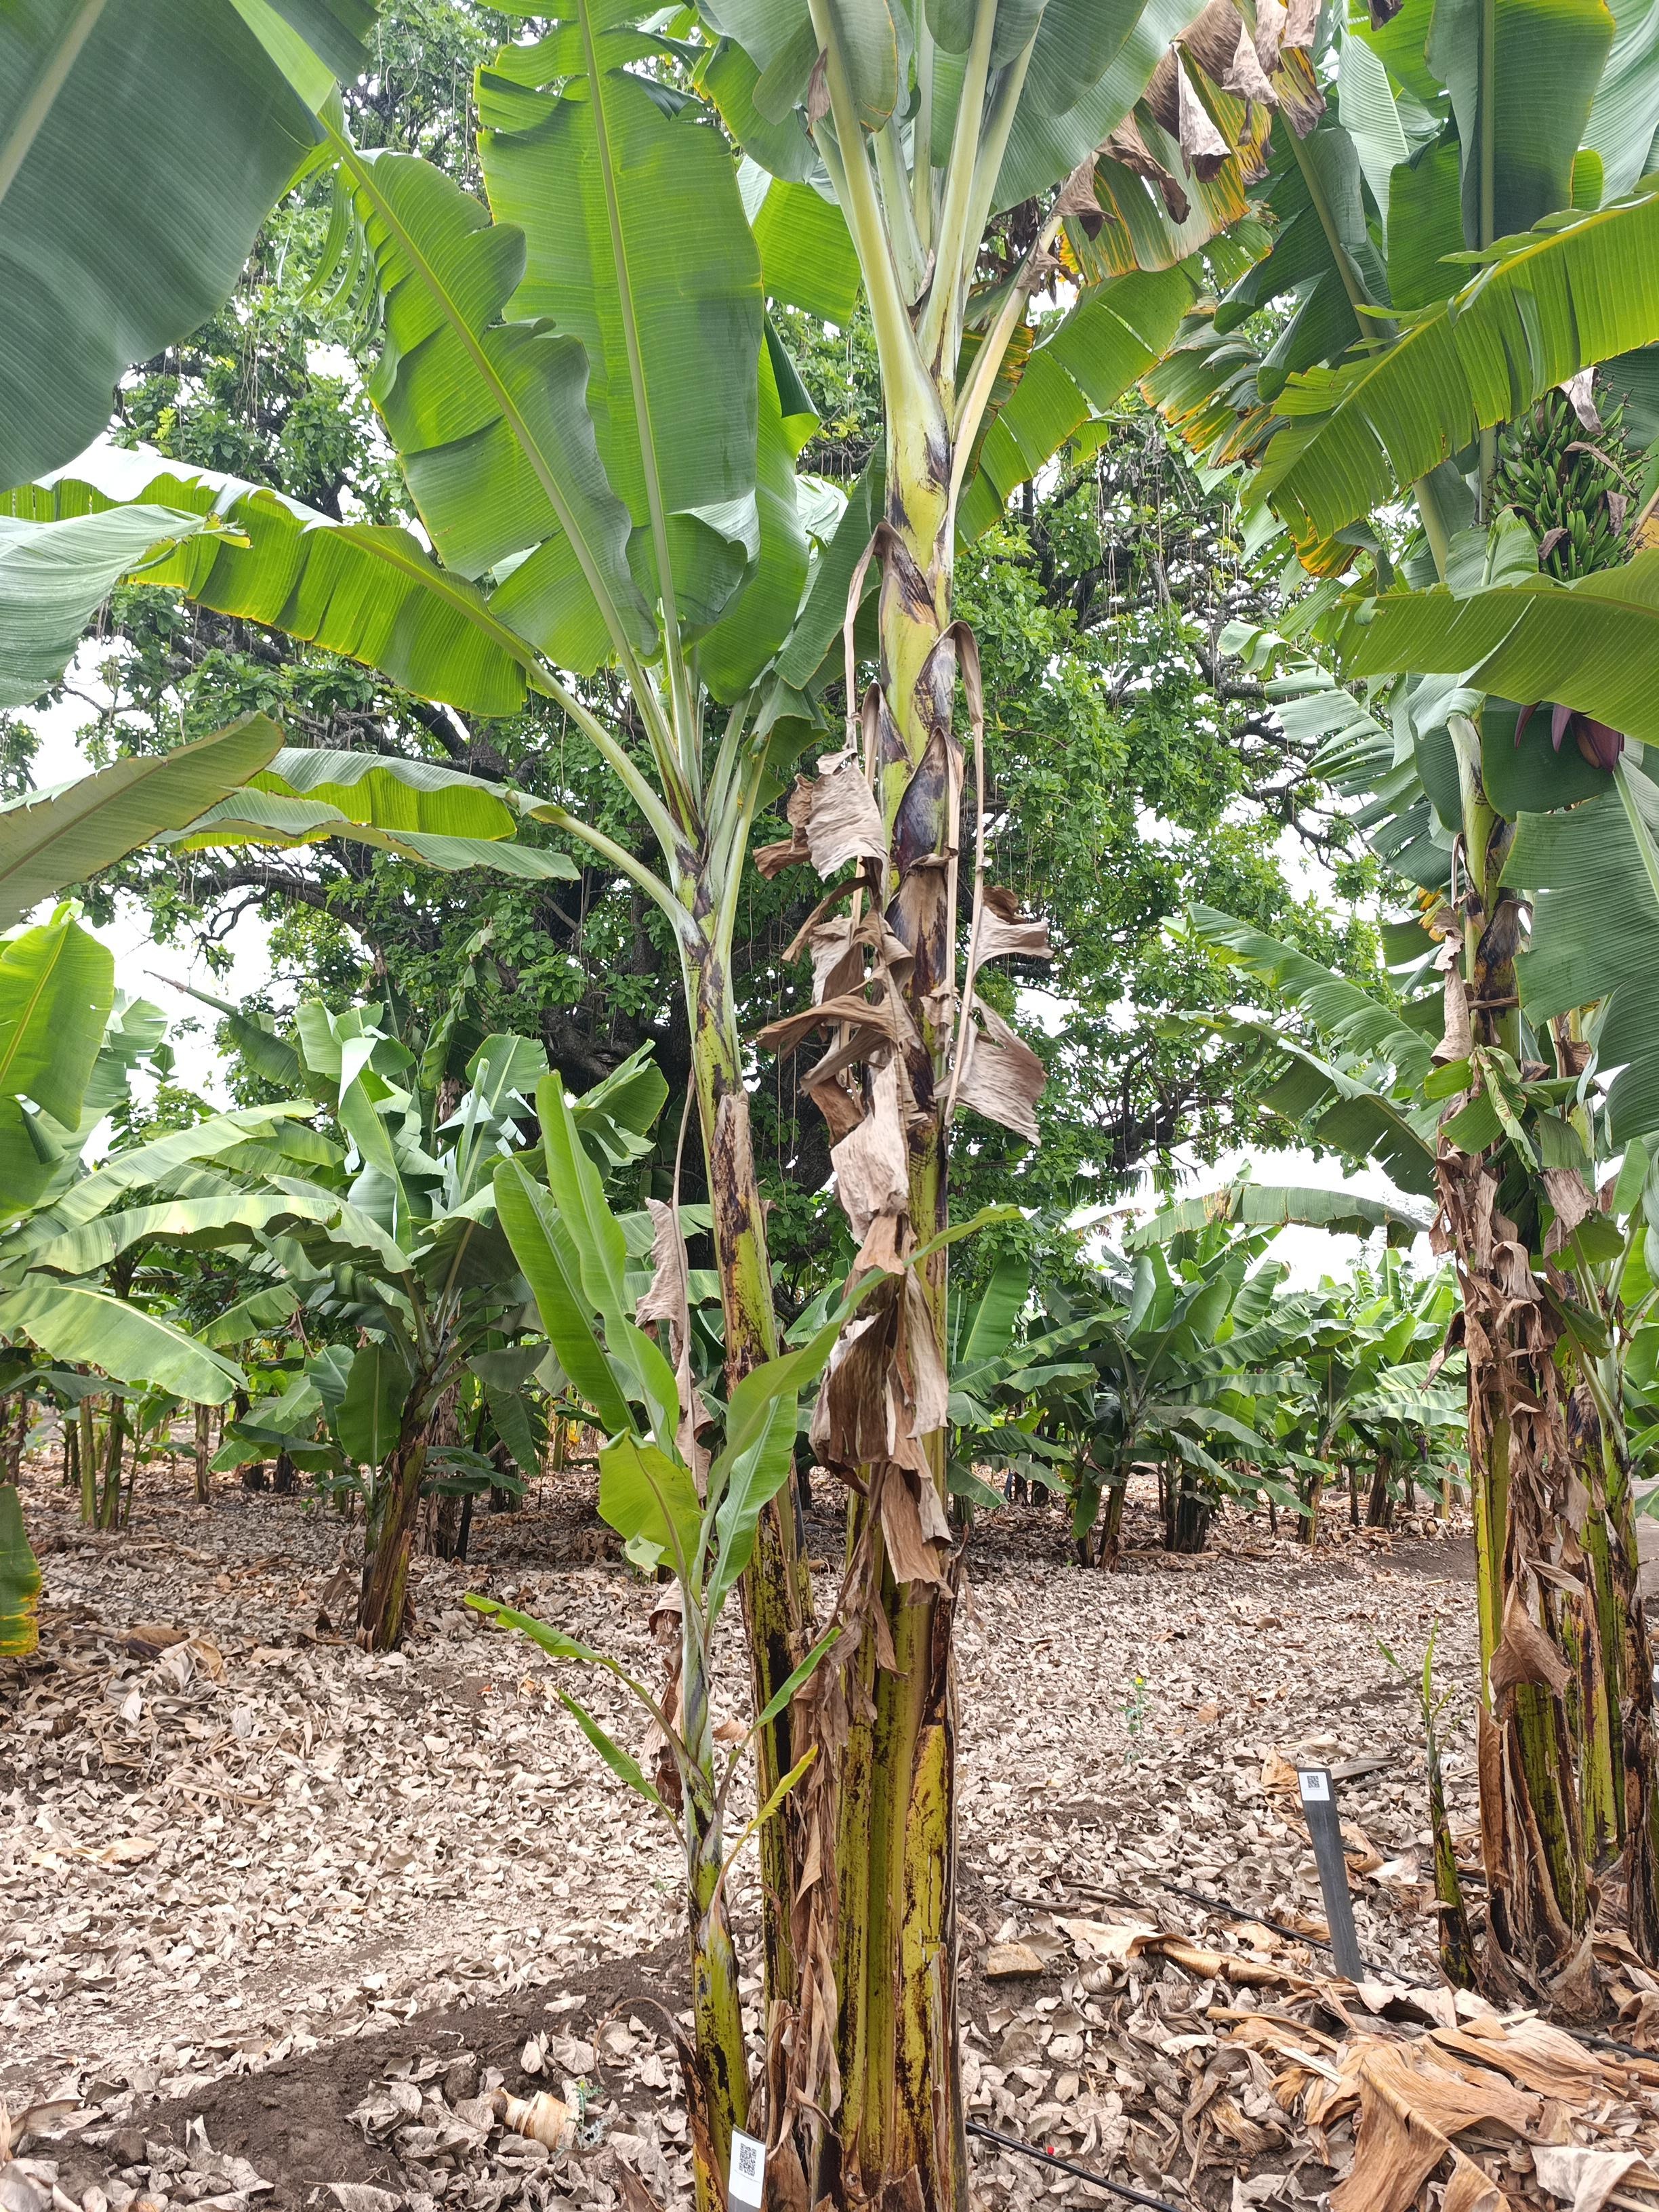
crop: banana
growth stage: vegetative
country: Tanzania
